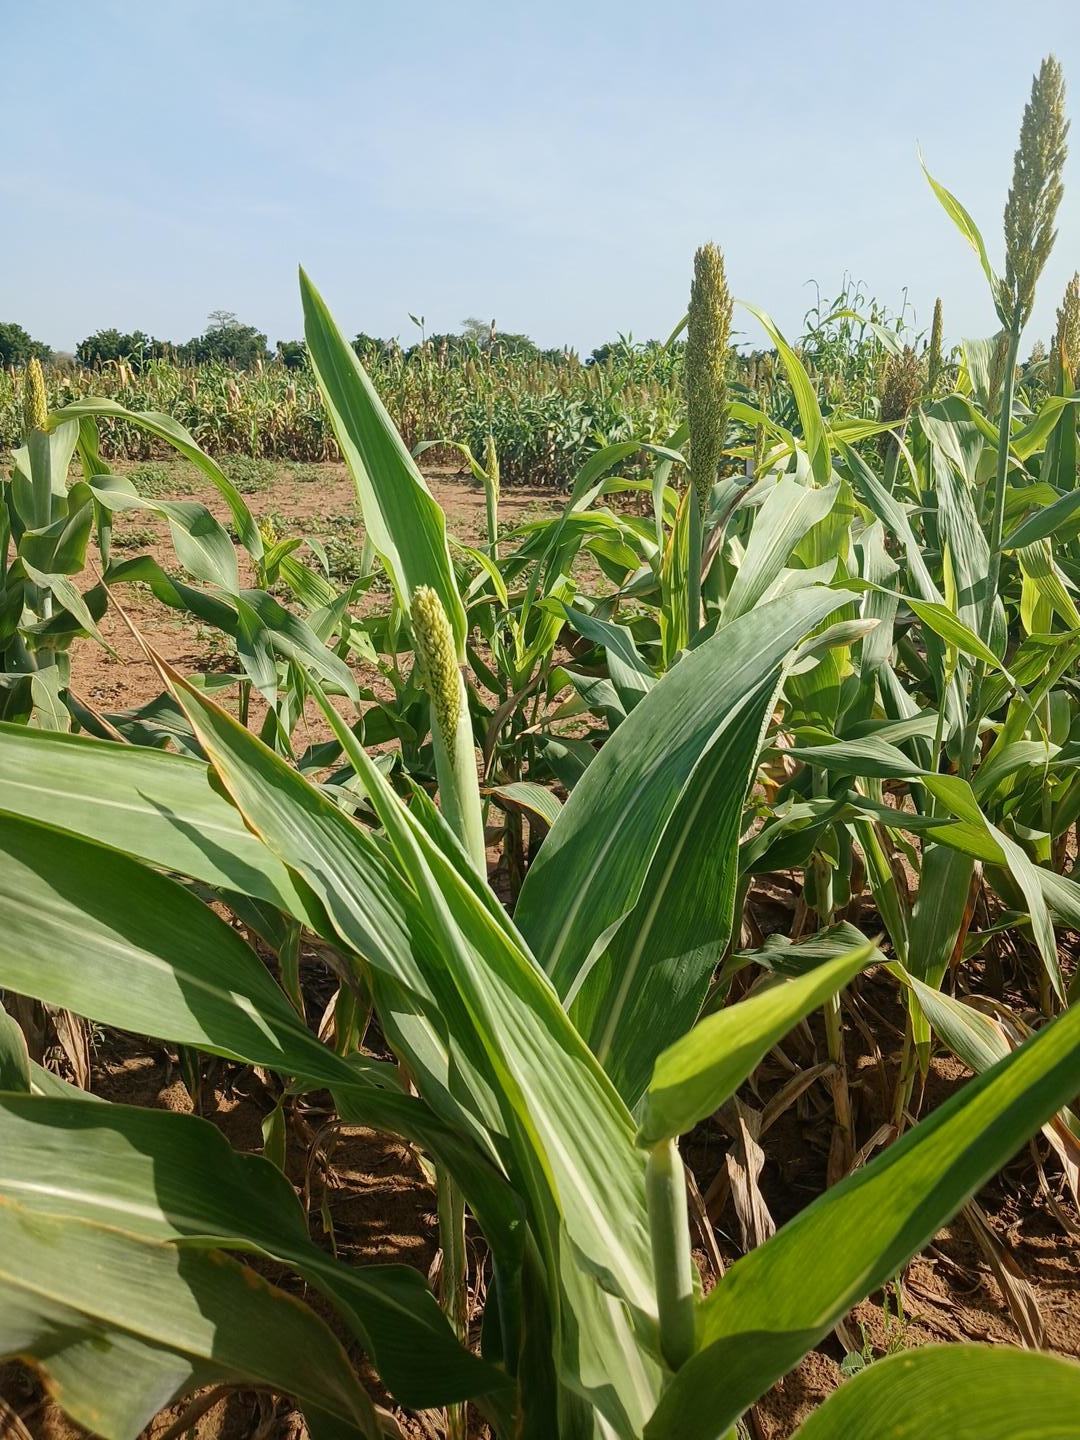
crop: sorghum
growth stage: heading tuber
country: Senegal
